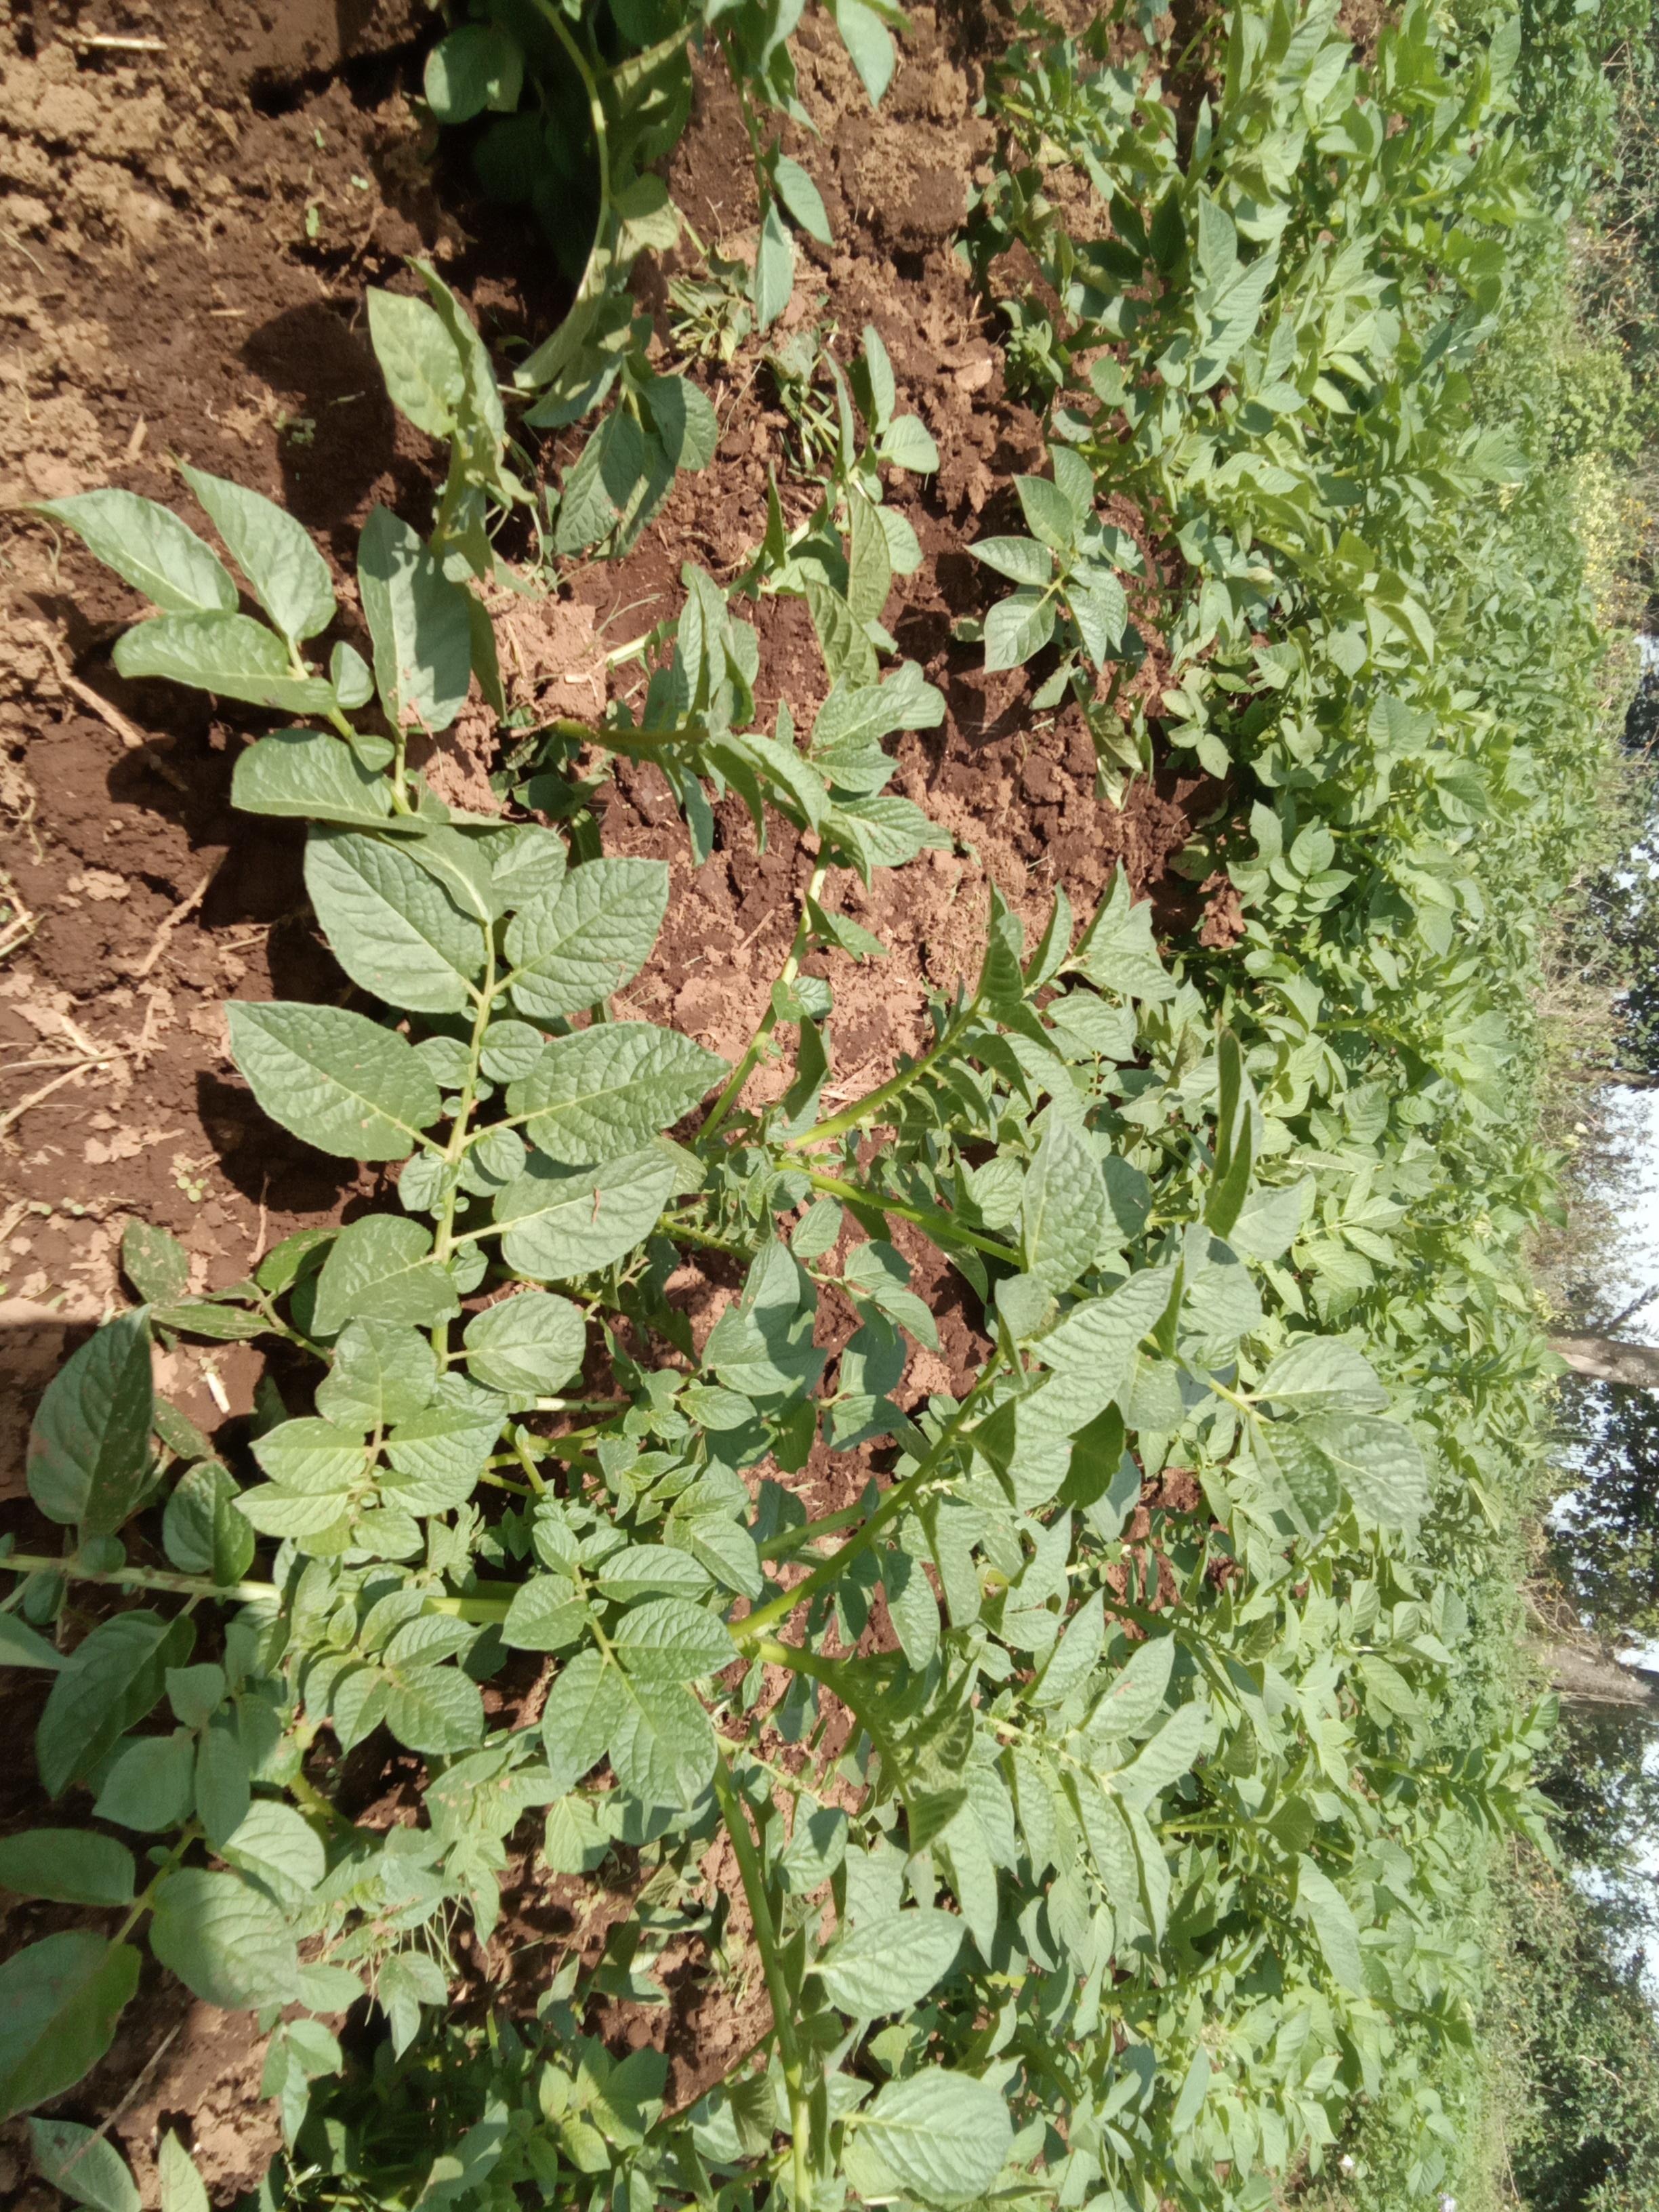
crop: potato
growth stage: vegetative
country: Kenya
